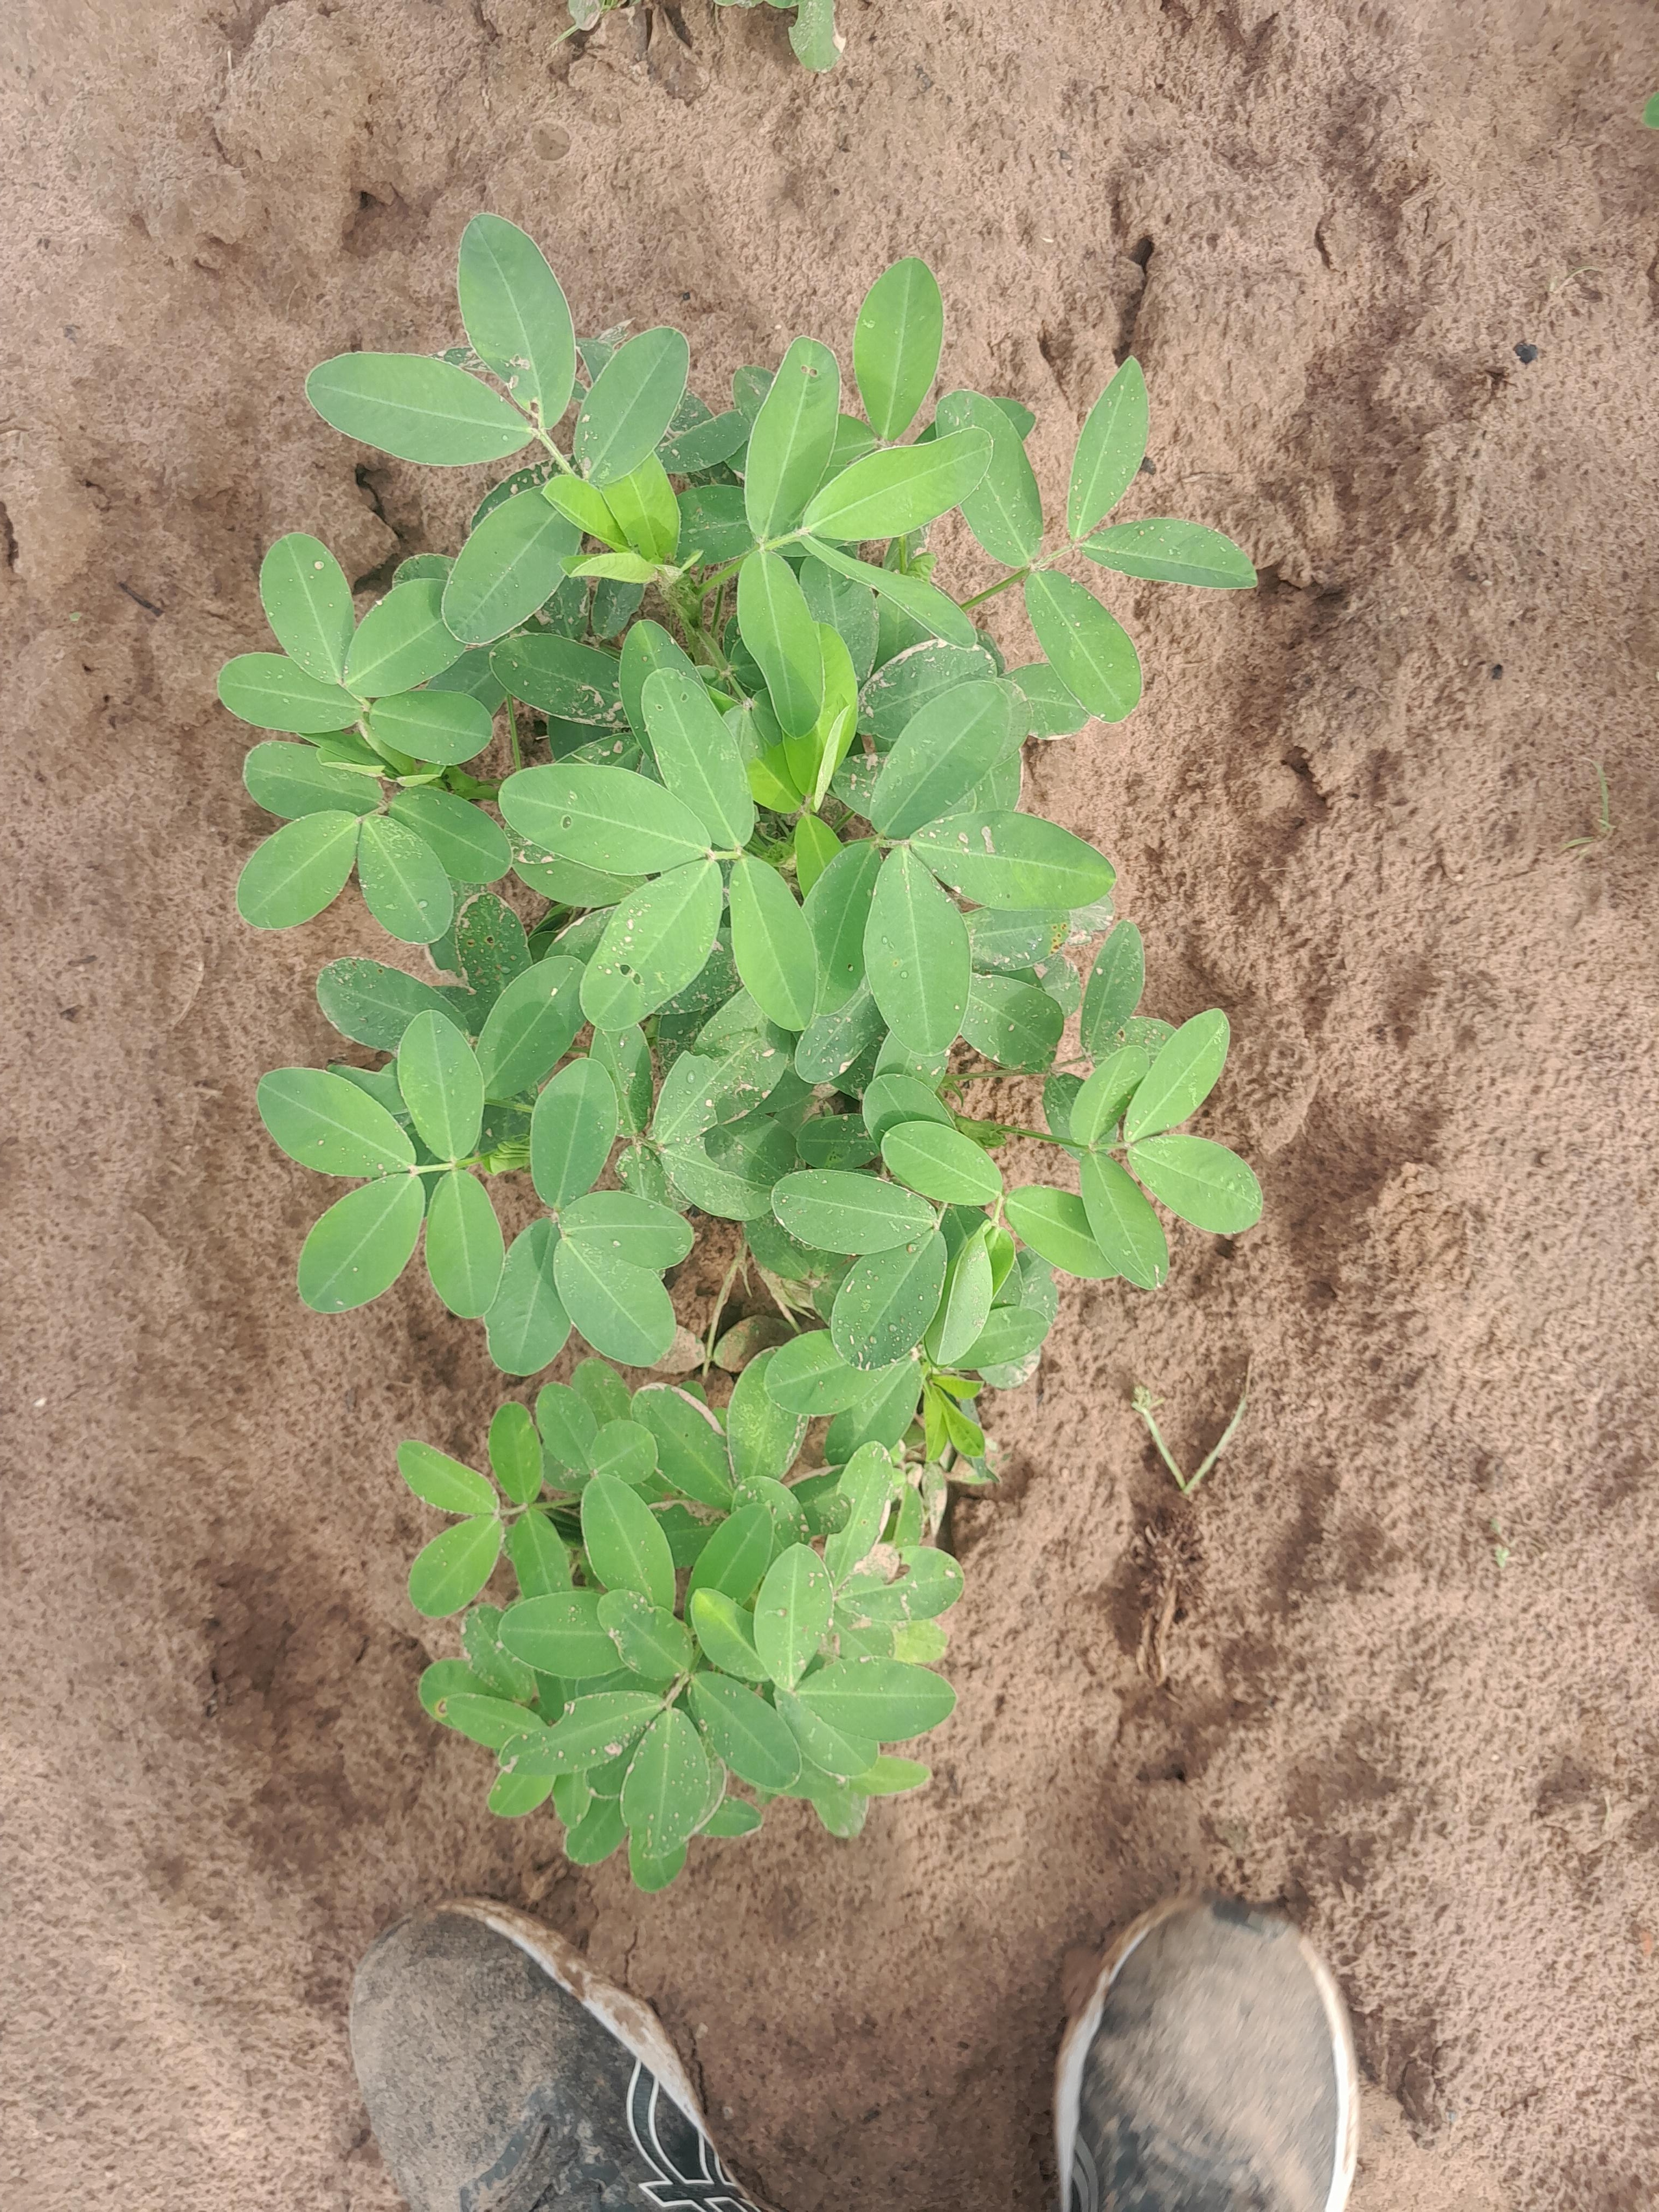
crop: groundnut
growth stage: flowering
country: Senegal
